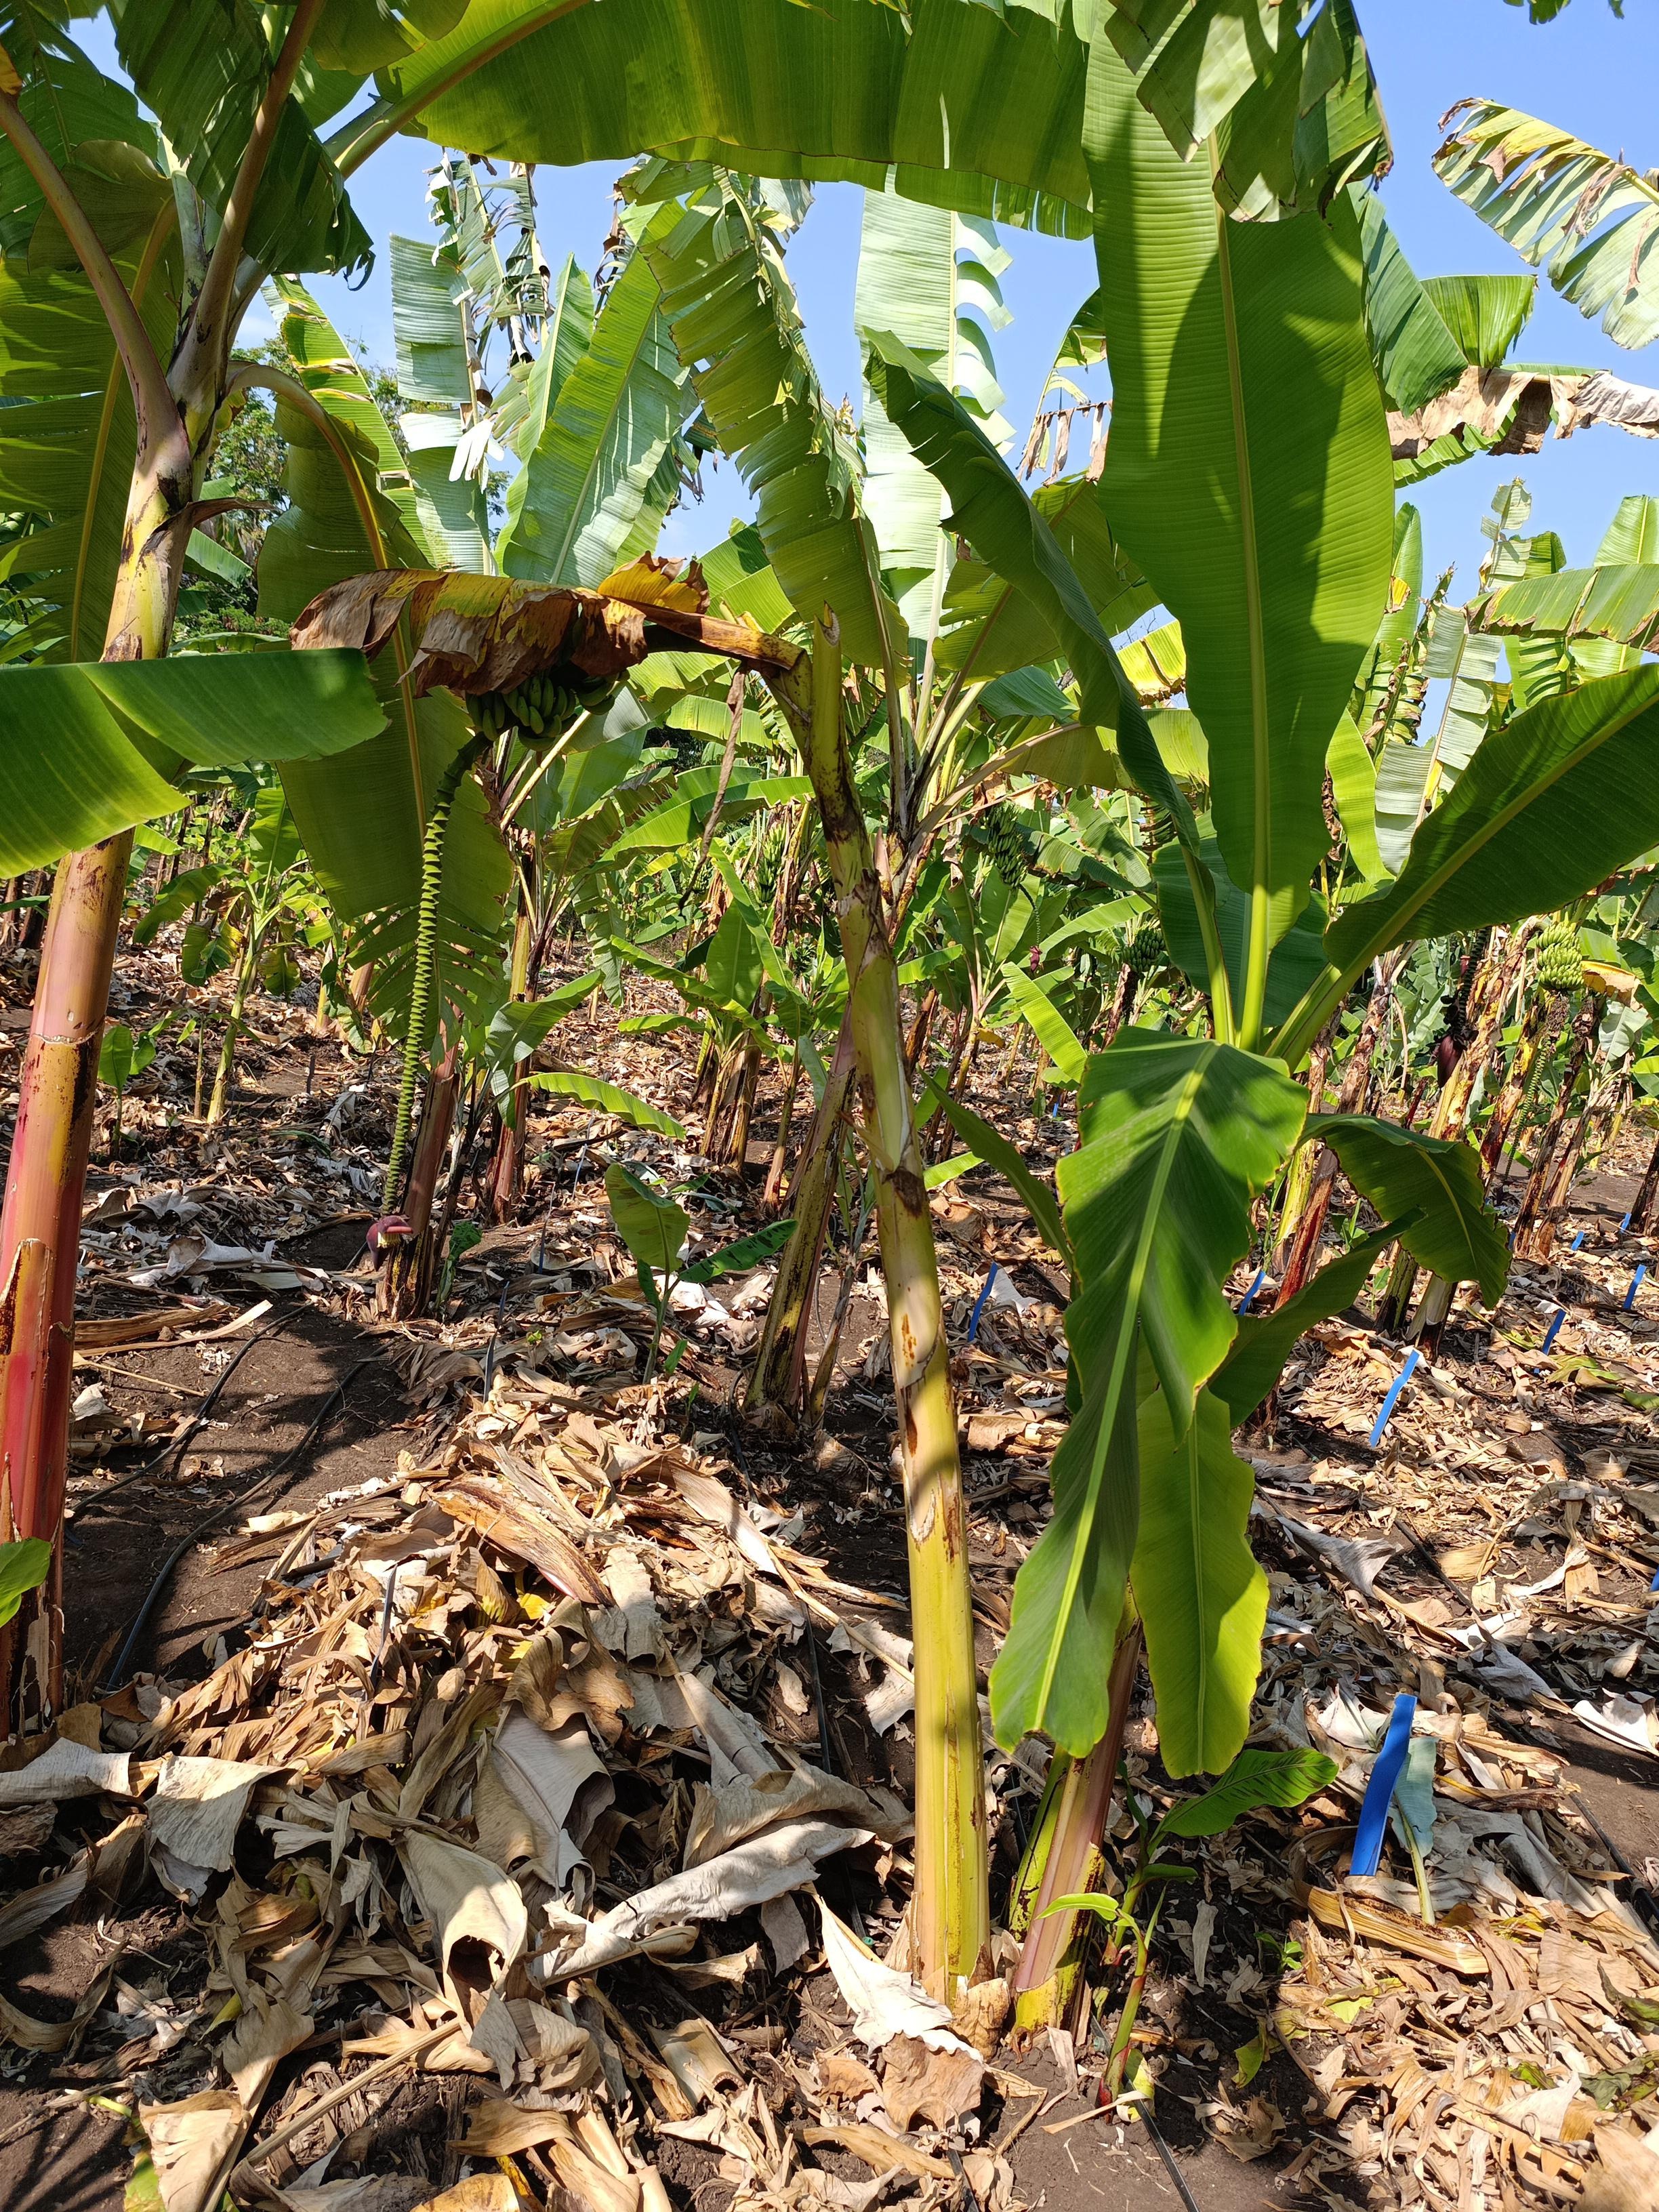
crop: banana
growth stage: flowering
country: Tanzania
